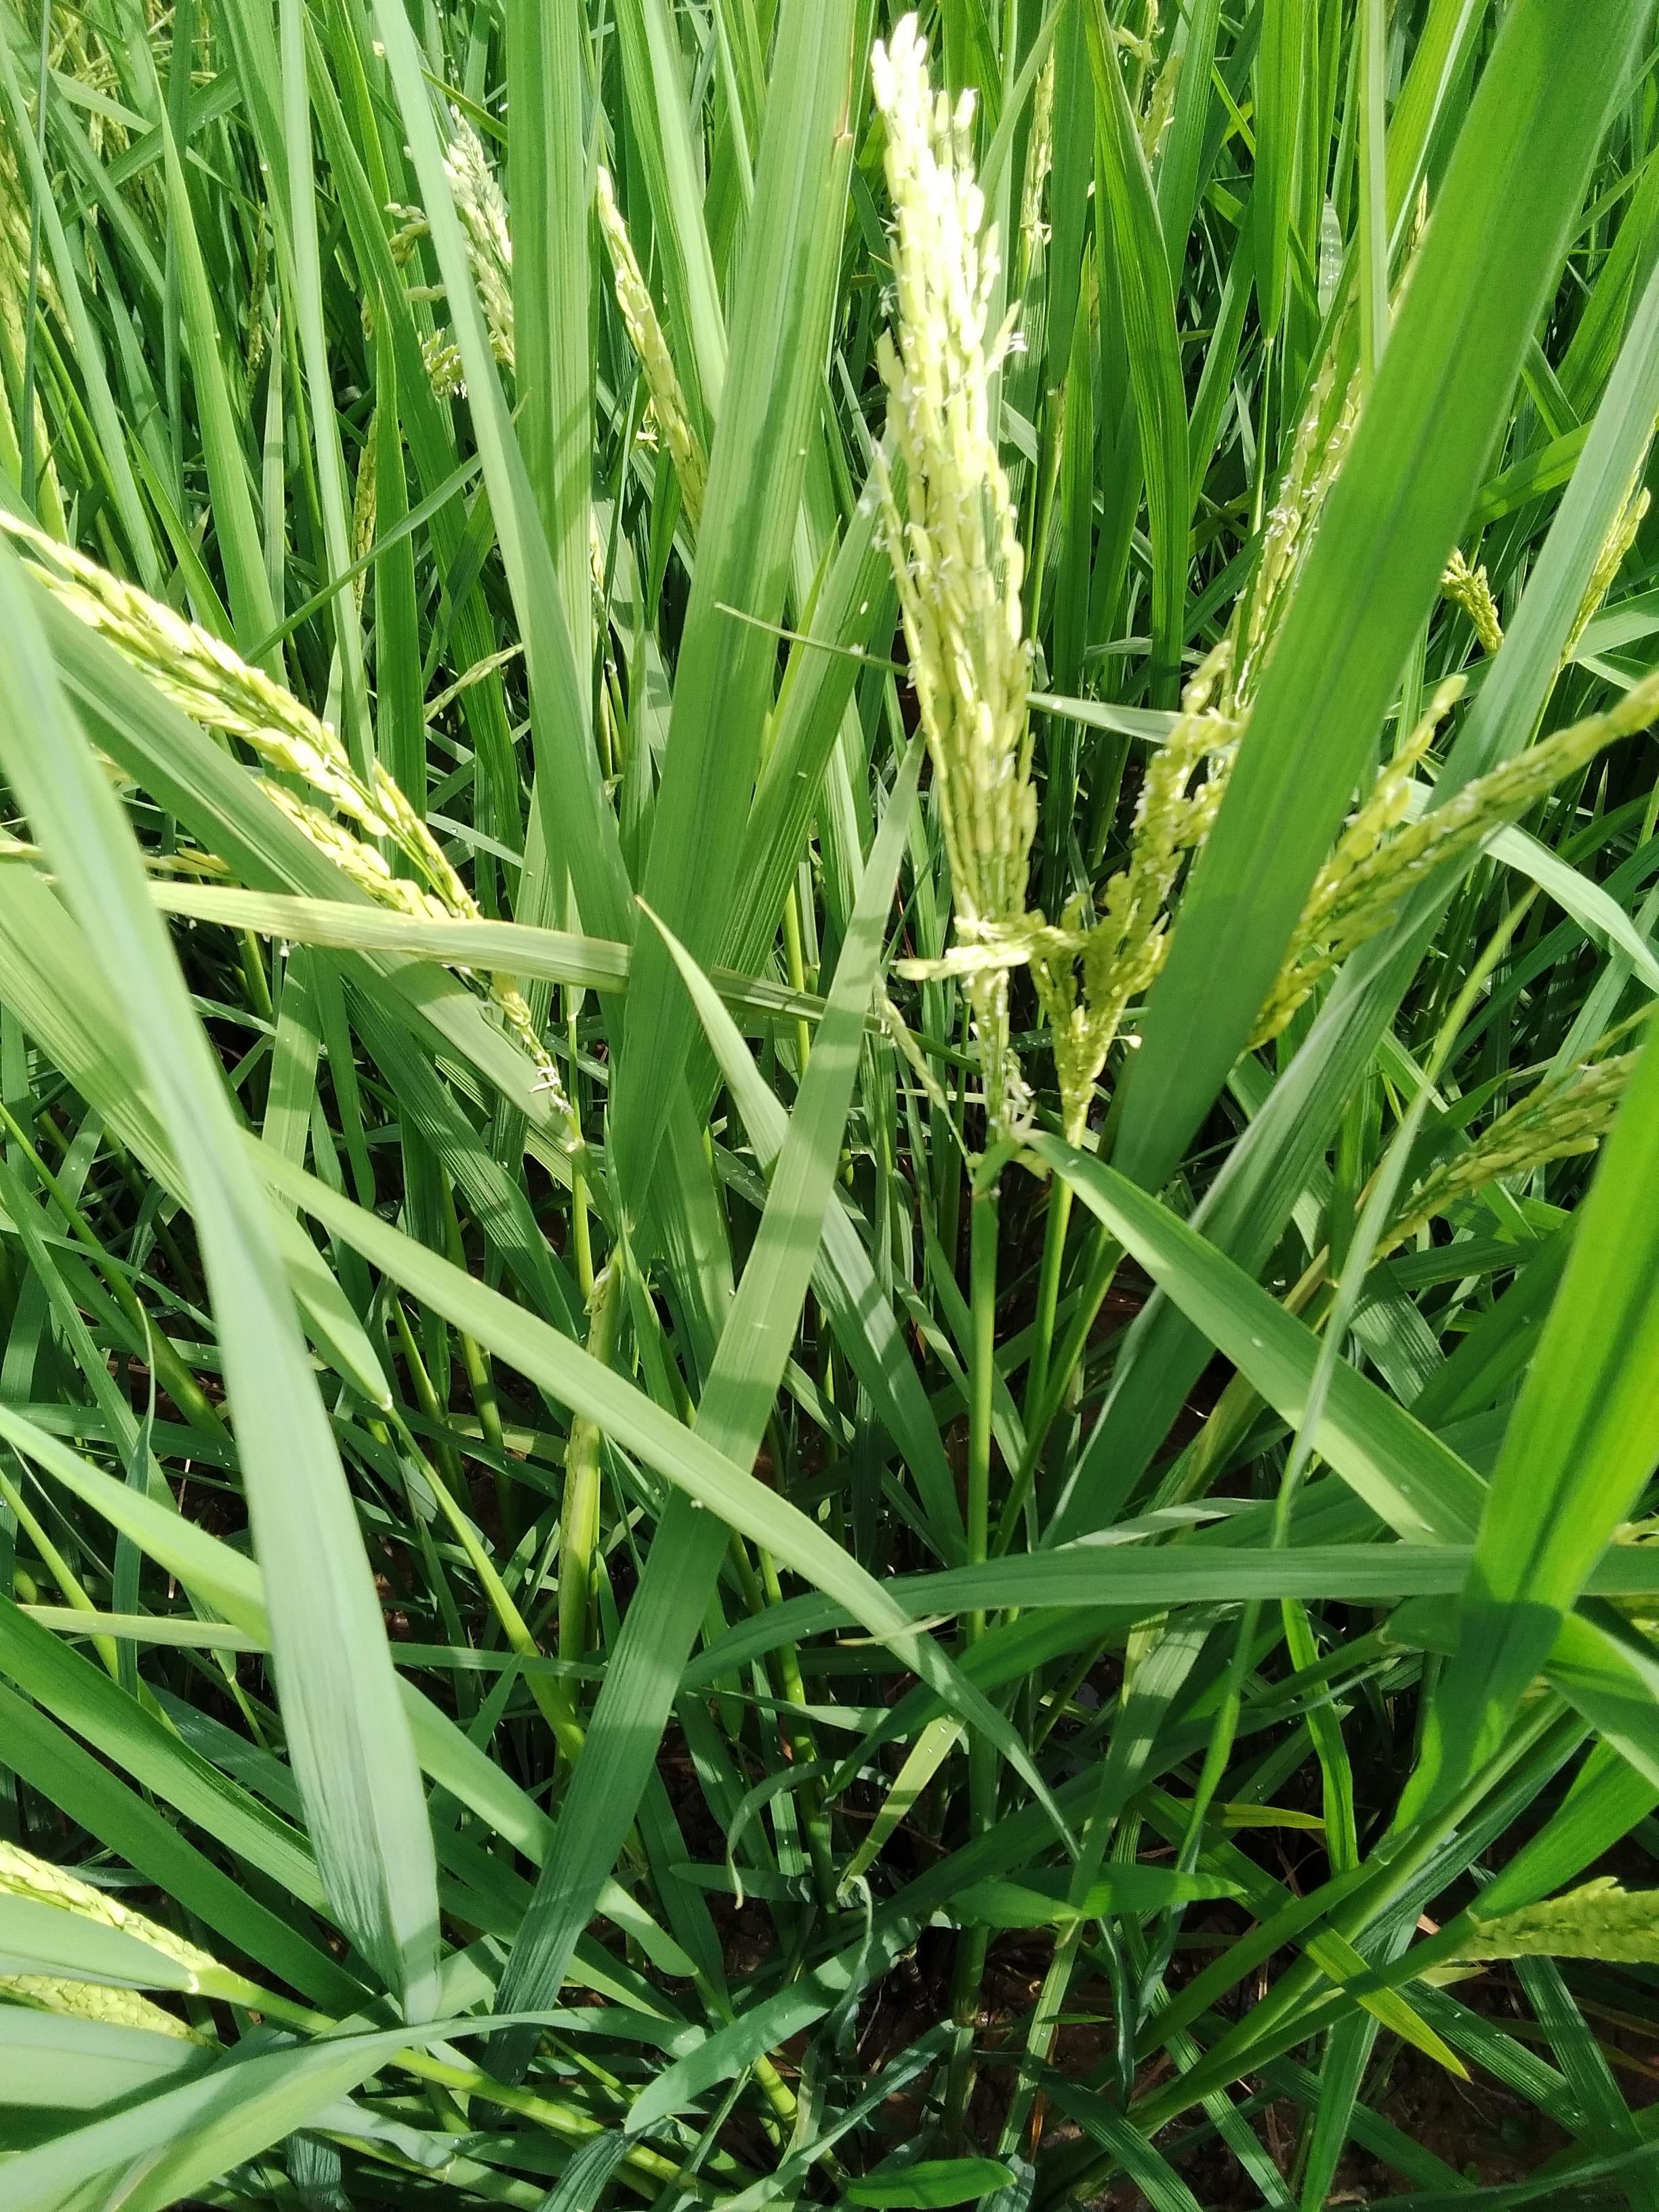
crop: rice
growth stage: flowering
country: Nigeria
